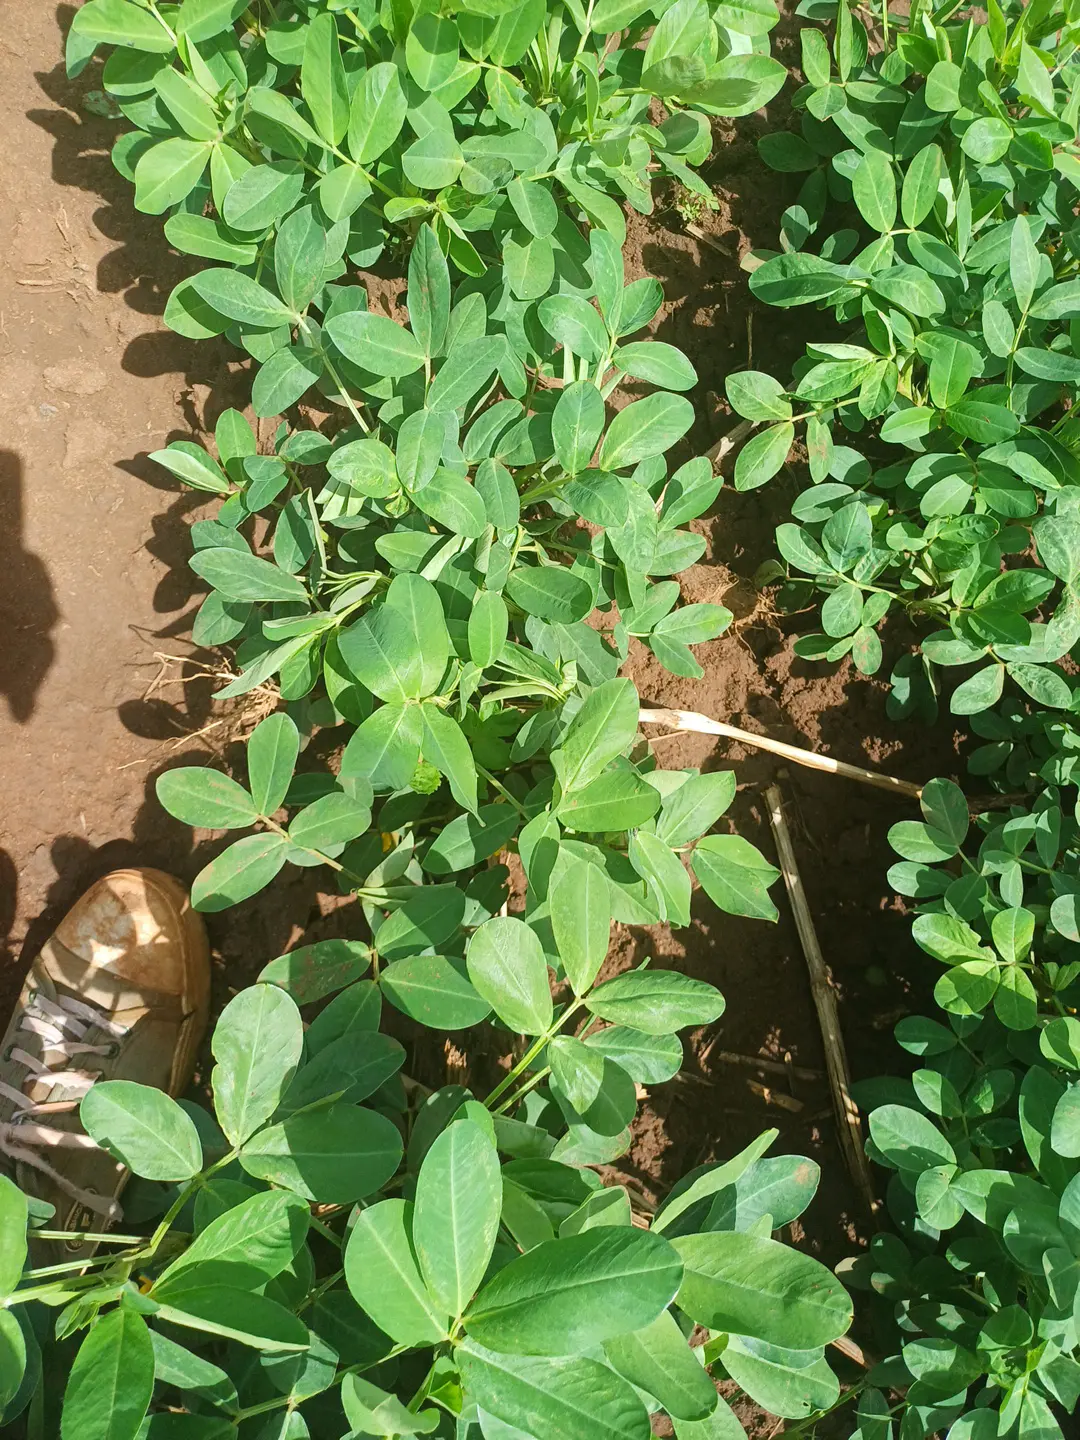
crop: groundnut
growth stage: flowering
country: Kenya
